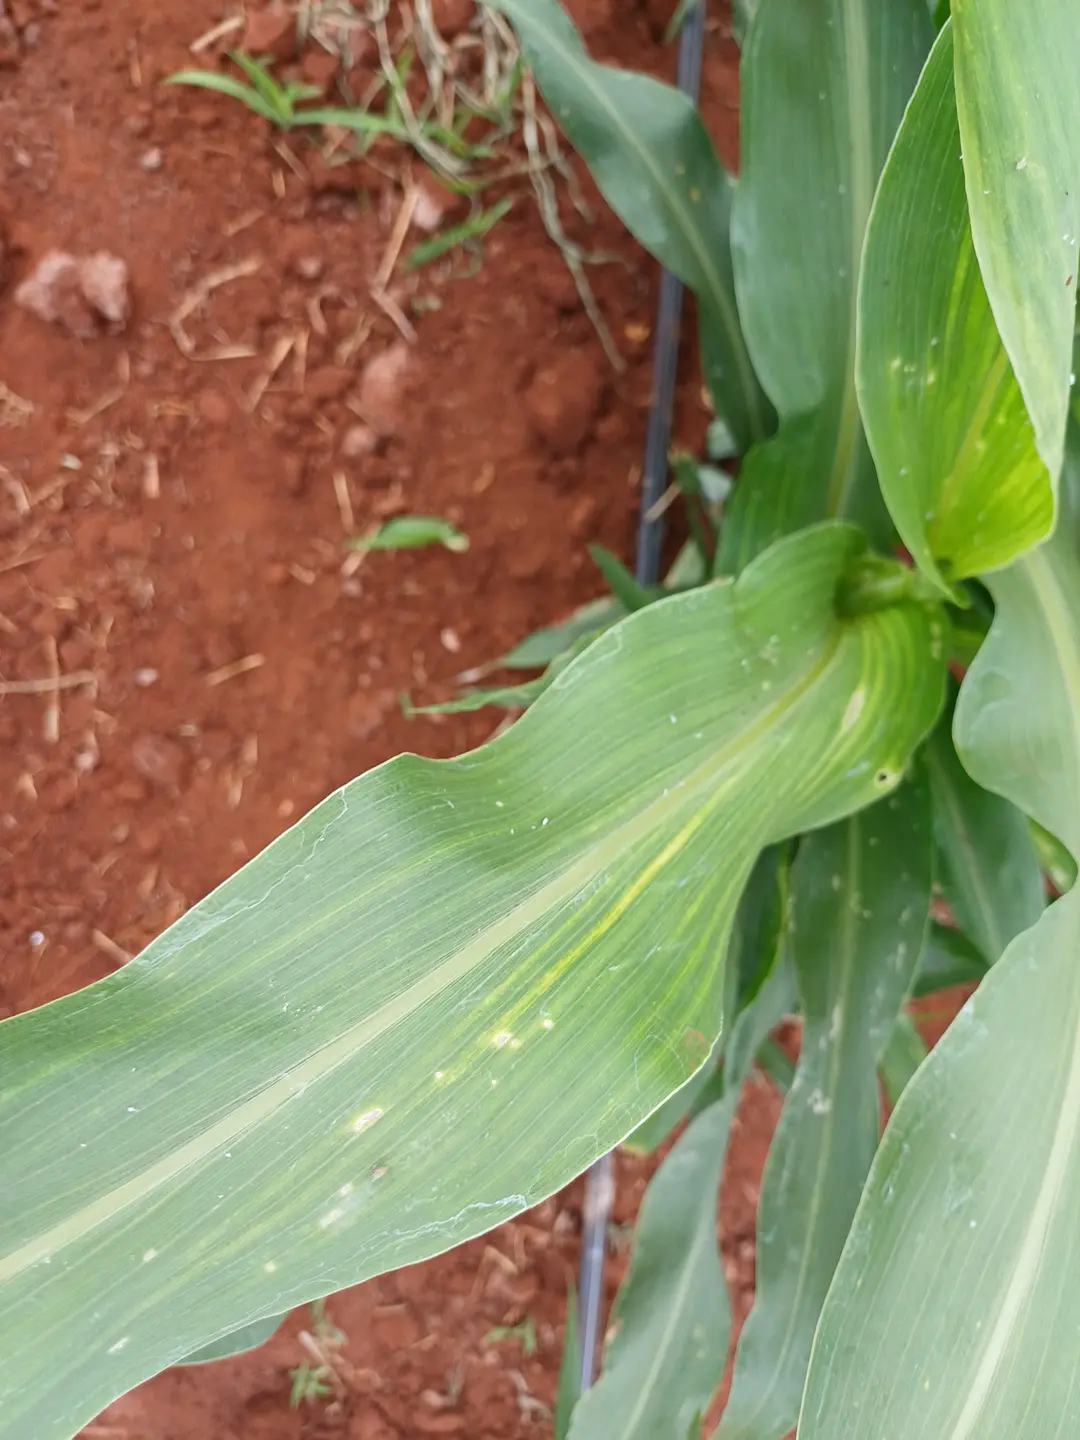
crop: sorghum
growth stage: heading tuber
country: Kenya
